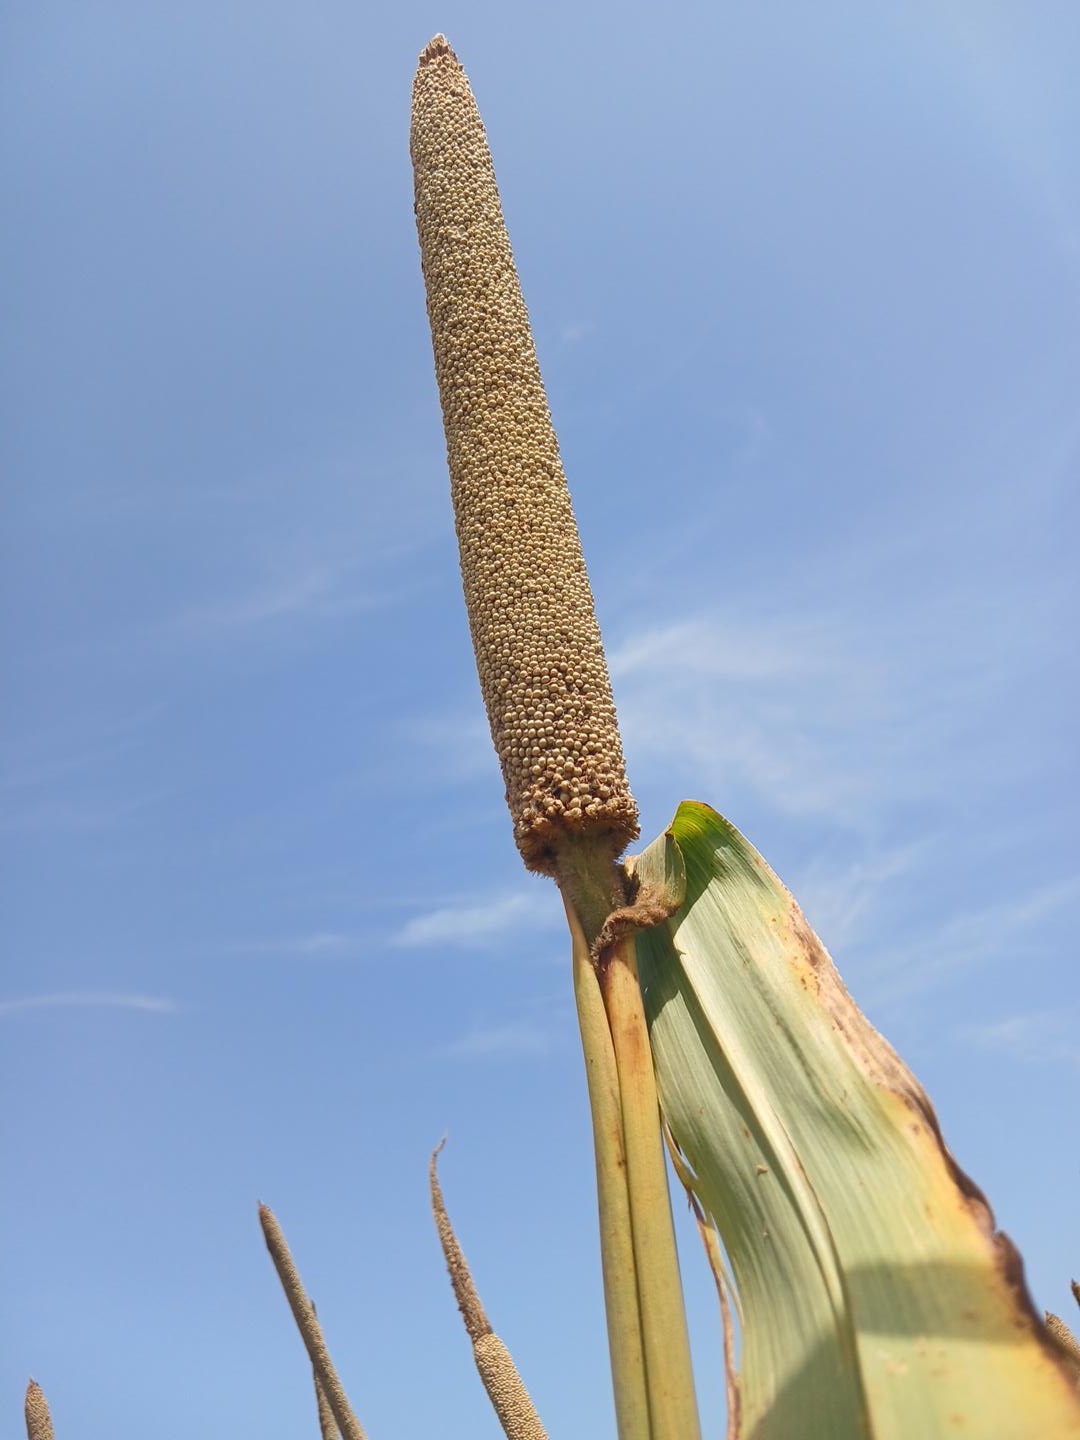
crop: pearl millet
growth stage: maturity
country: Senegal
